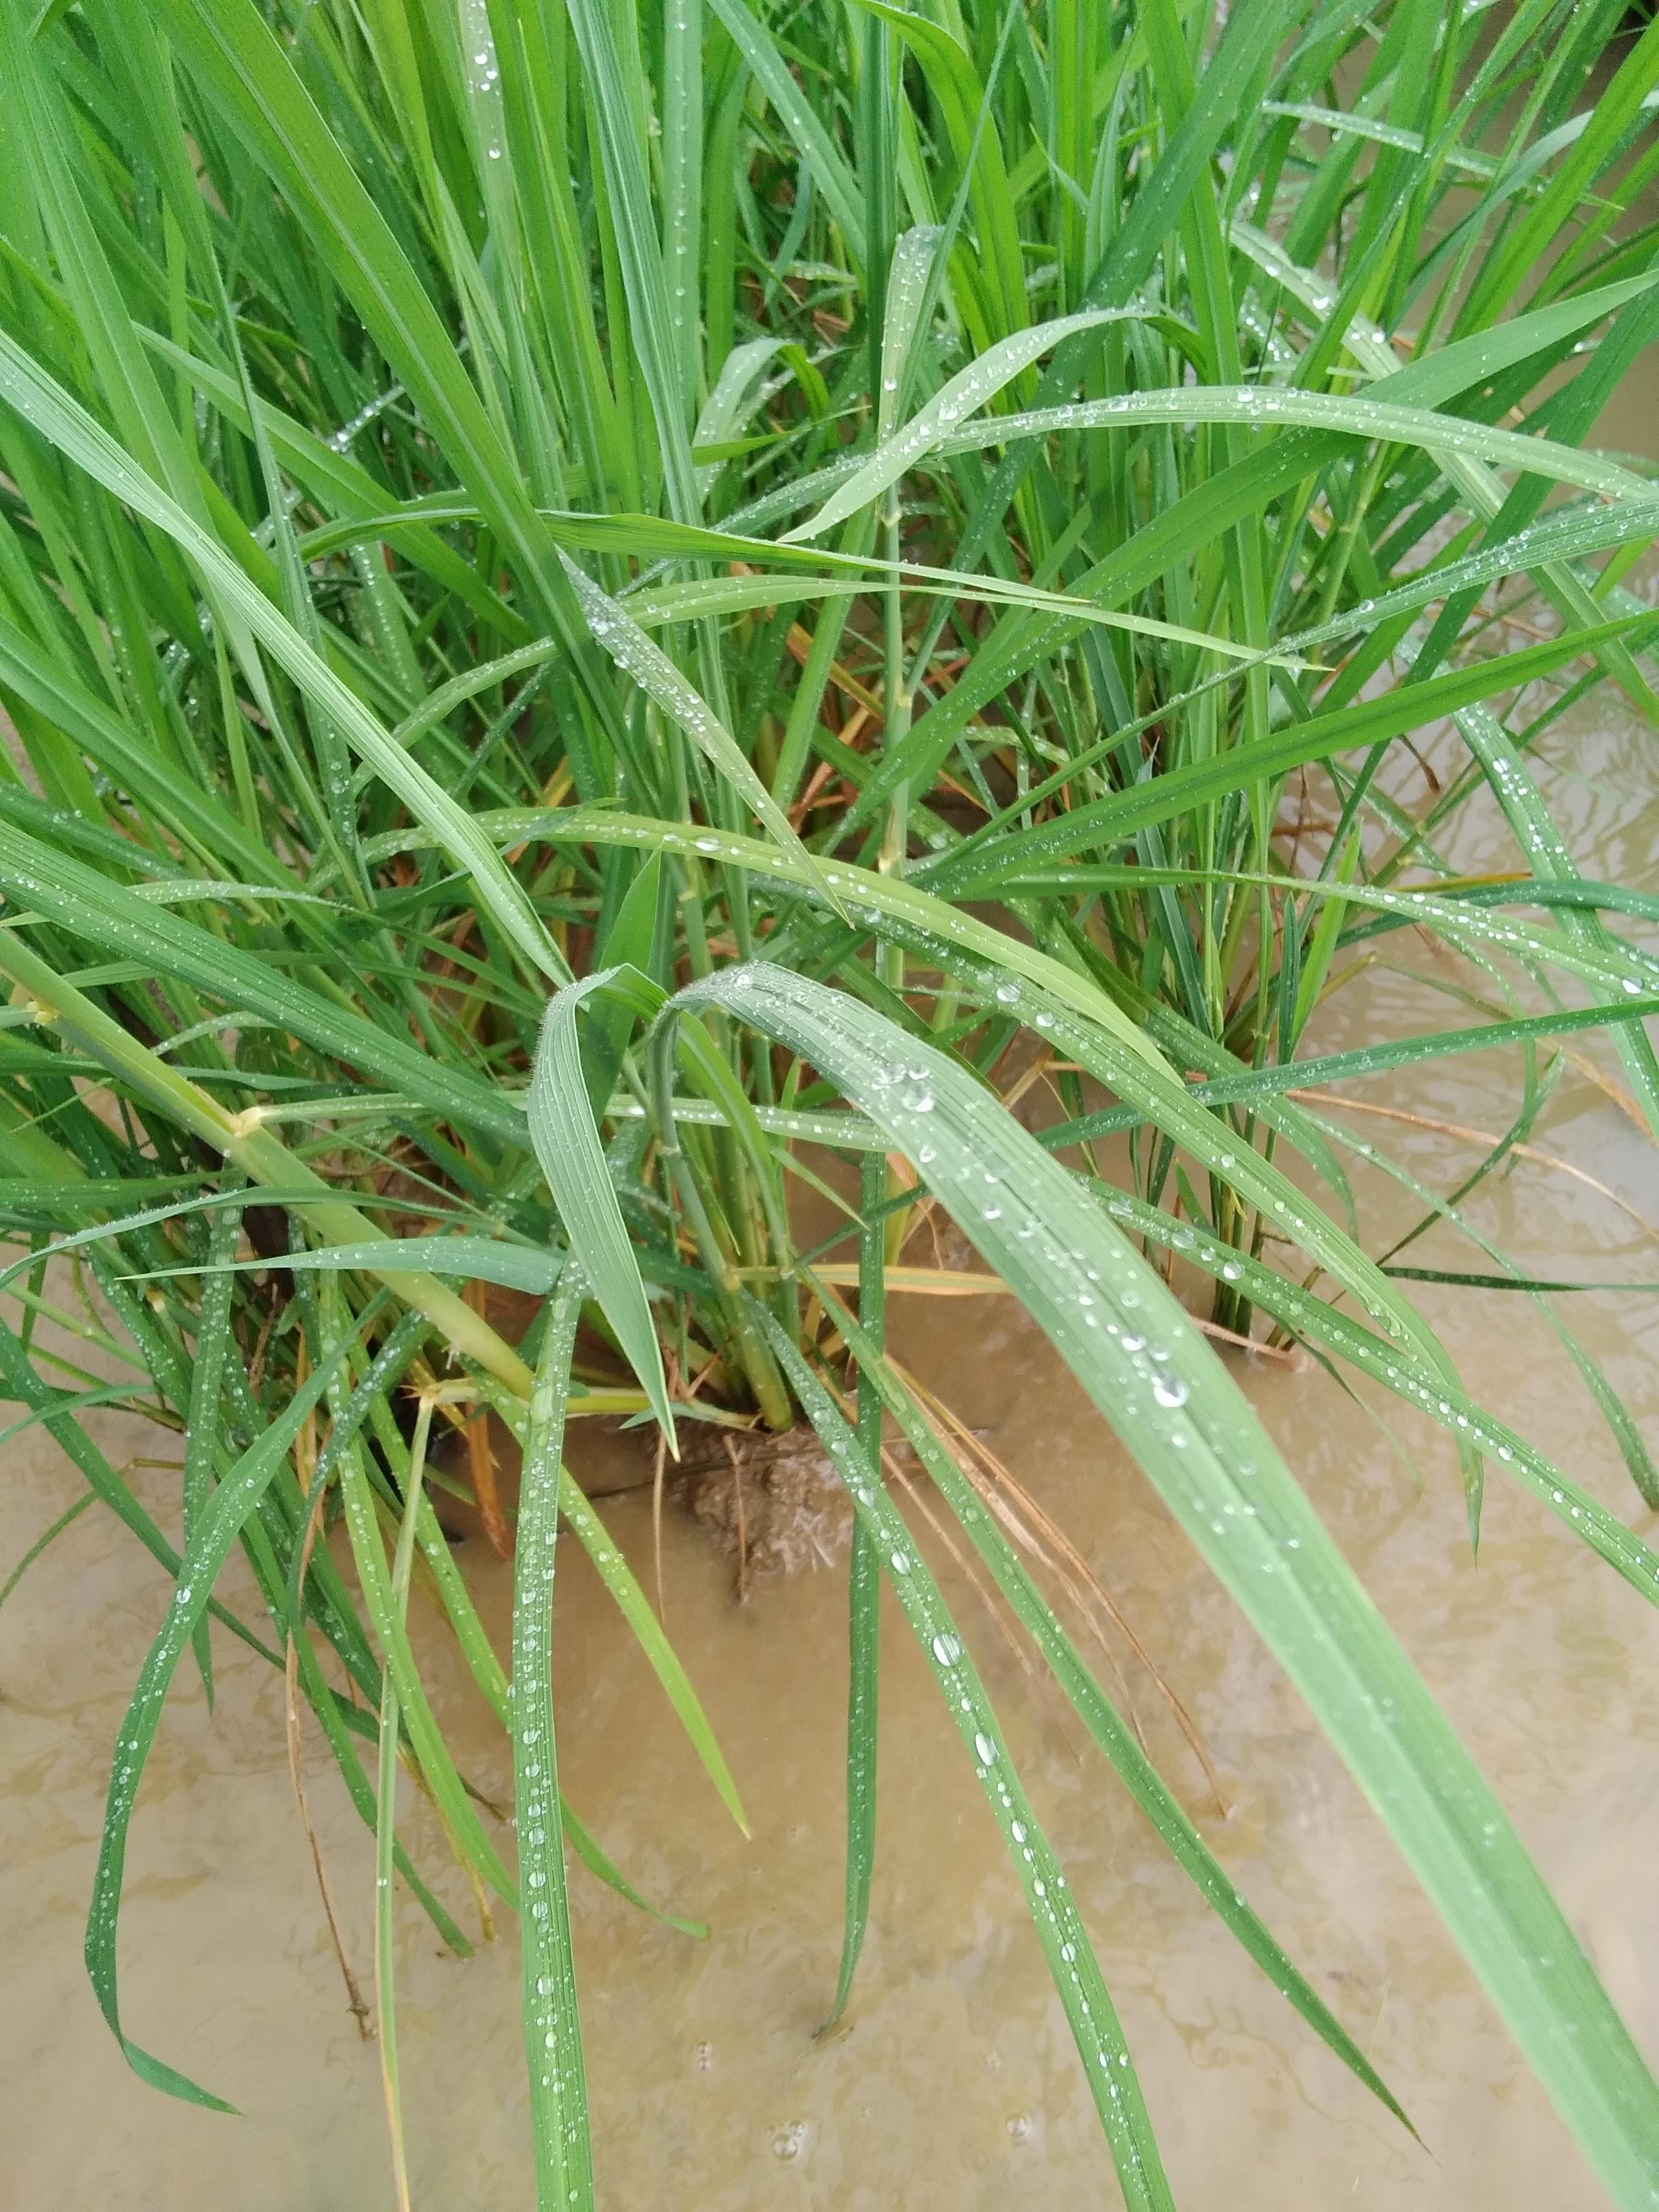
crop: rice
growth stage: elongation stem
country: Nigeria
